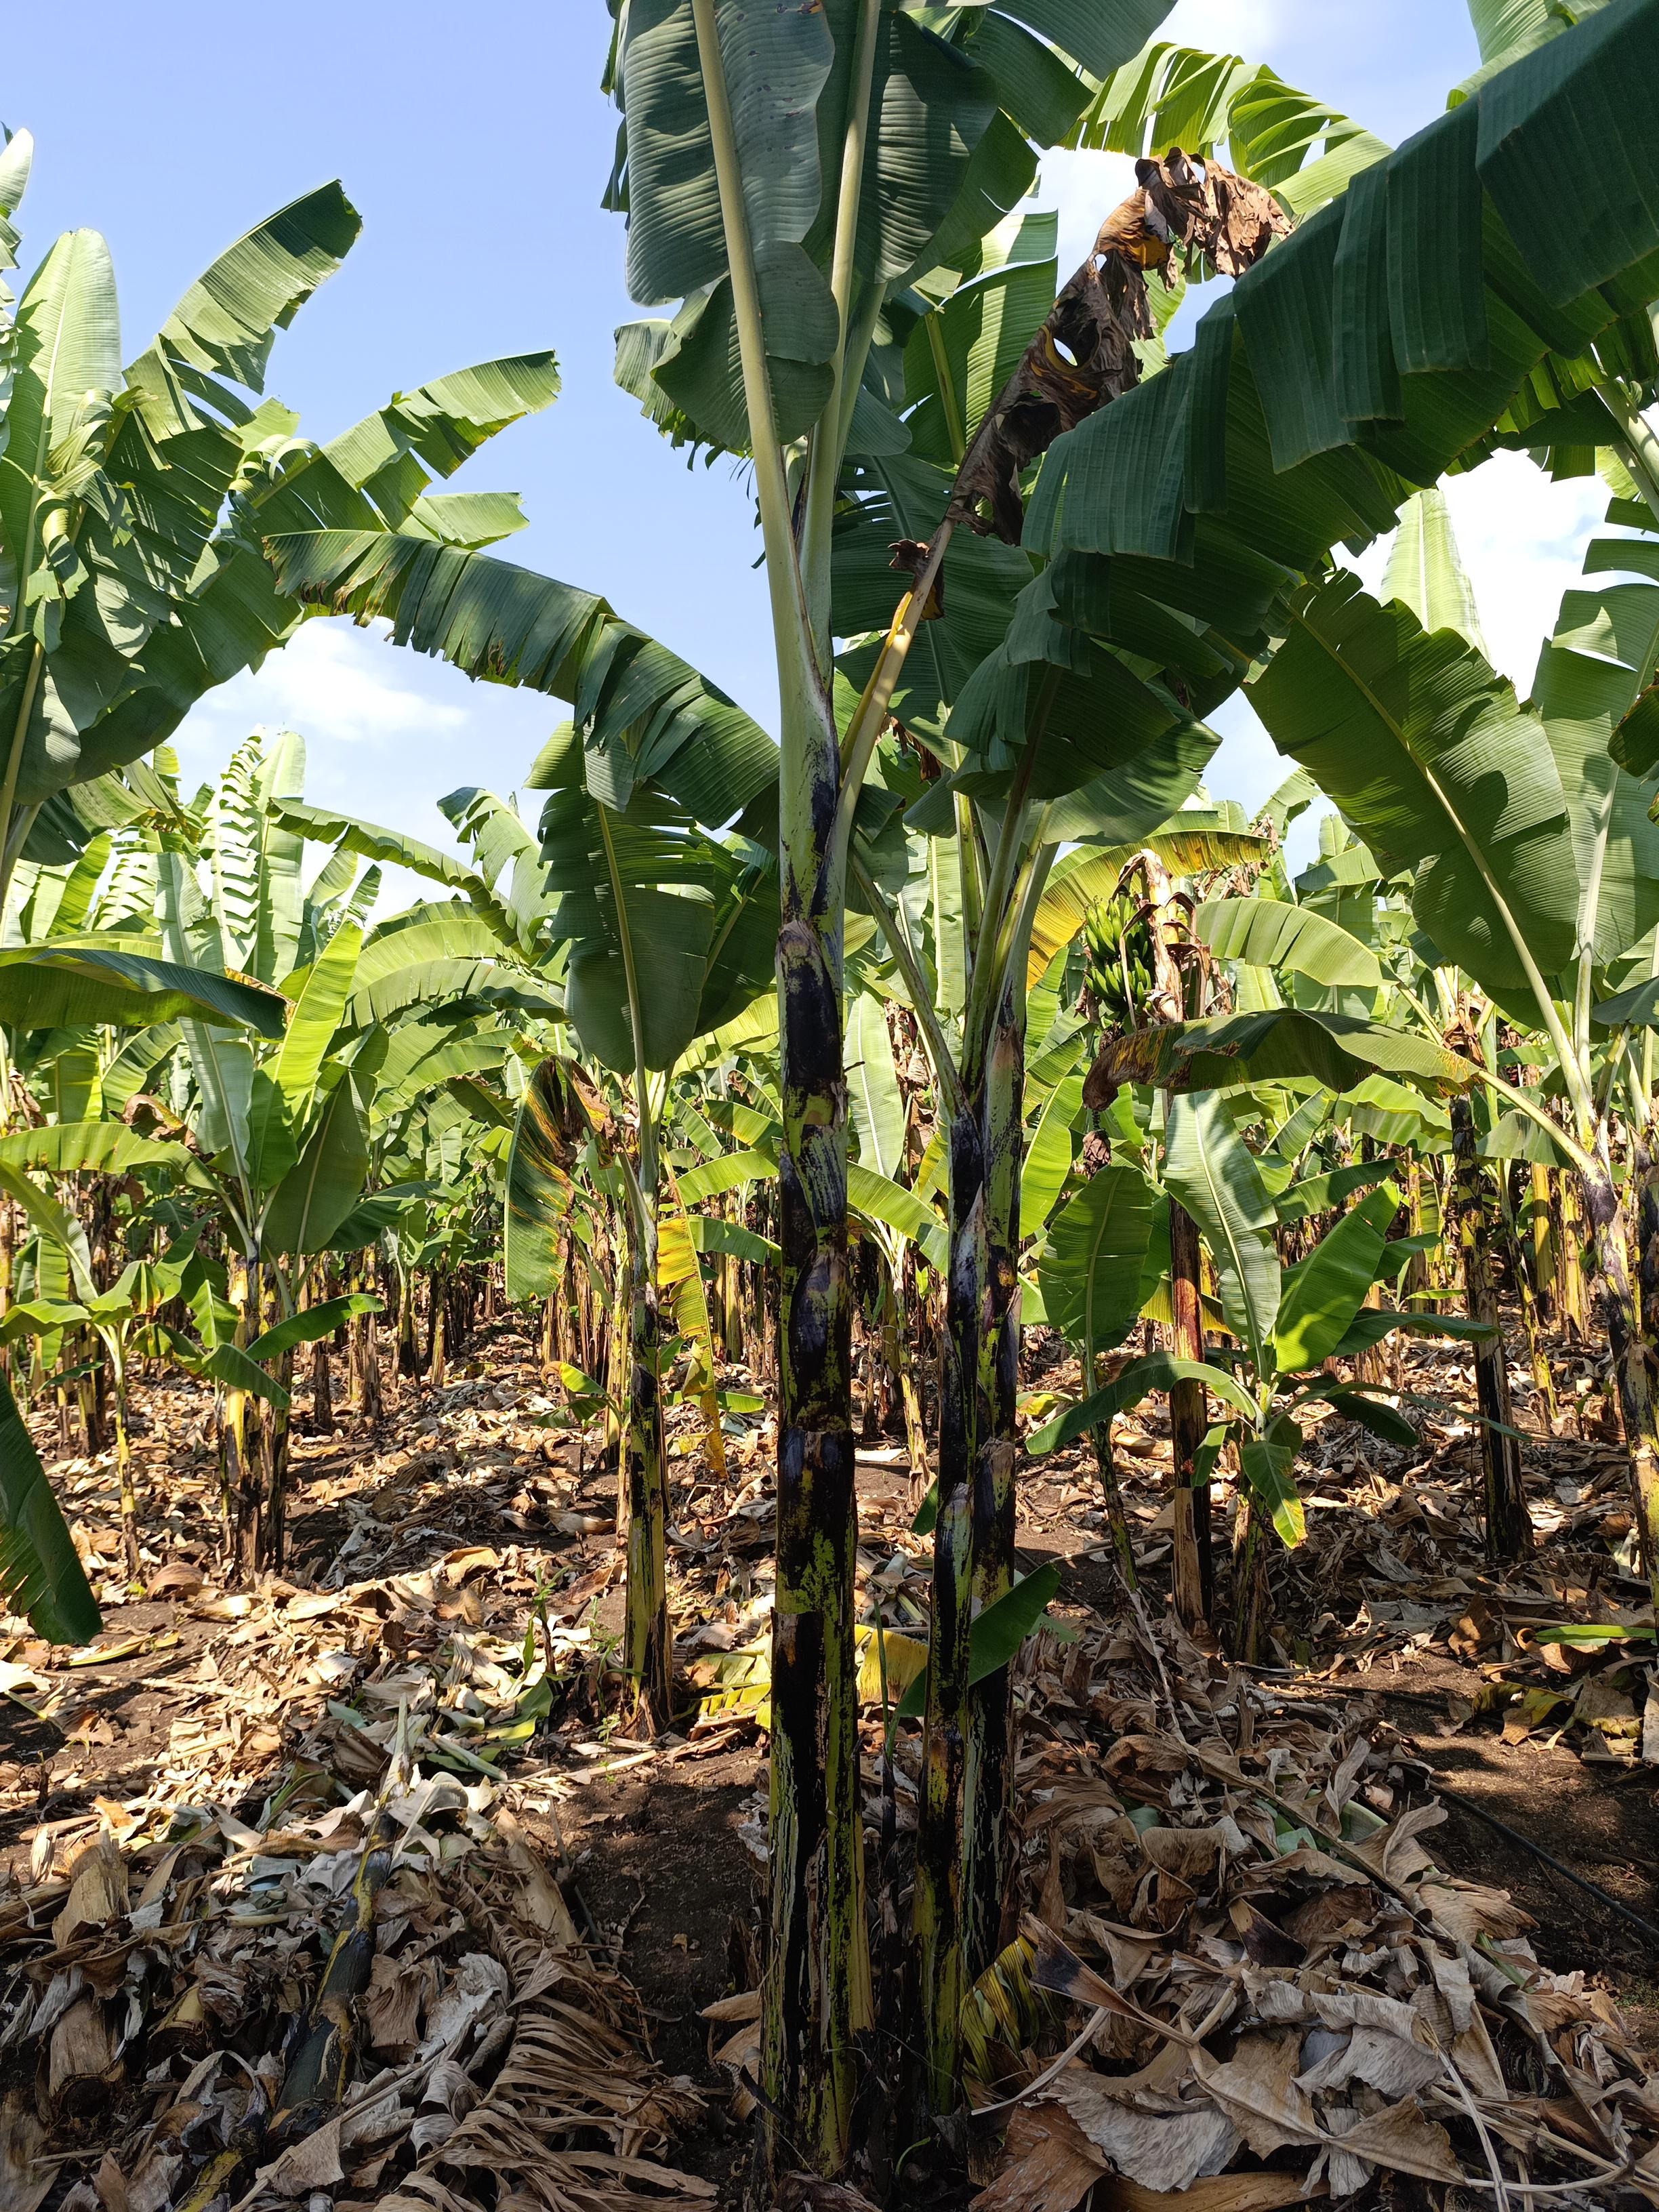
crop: banana
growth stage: vegetative
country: Tanzania
